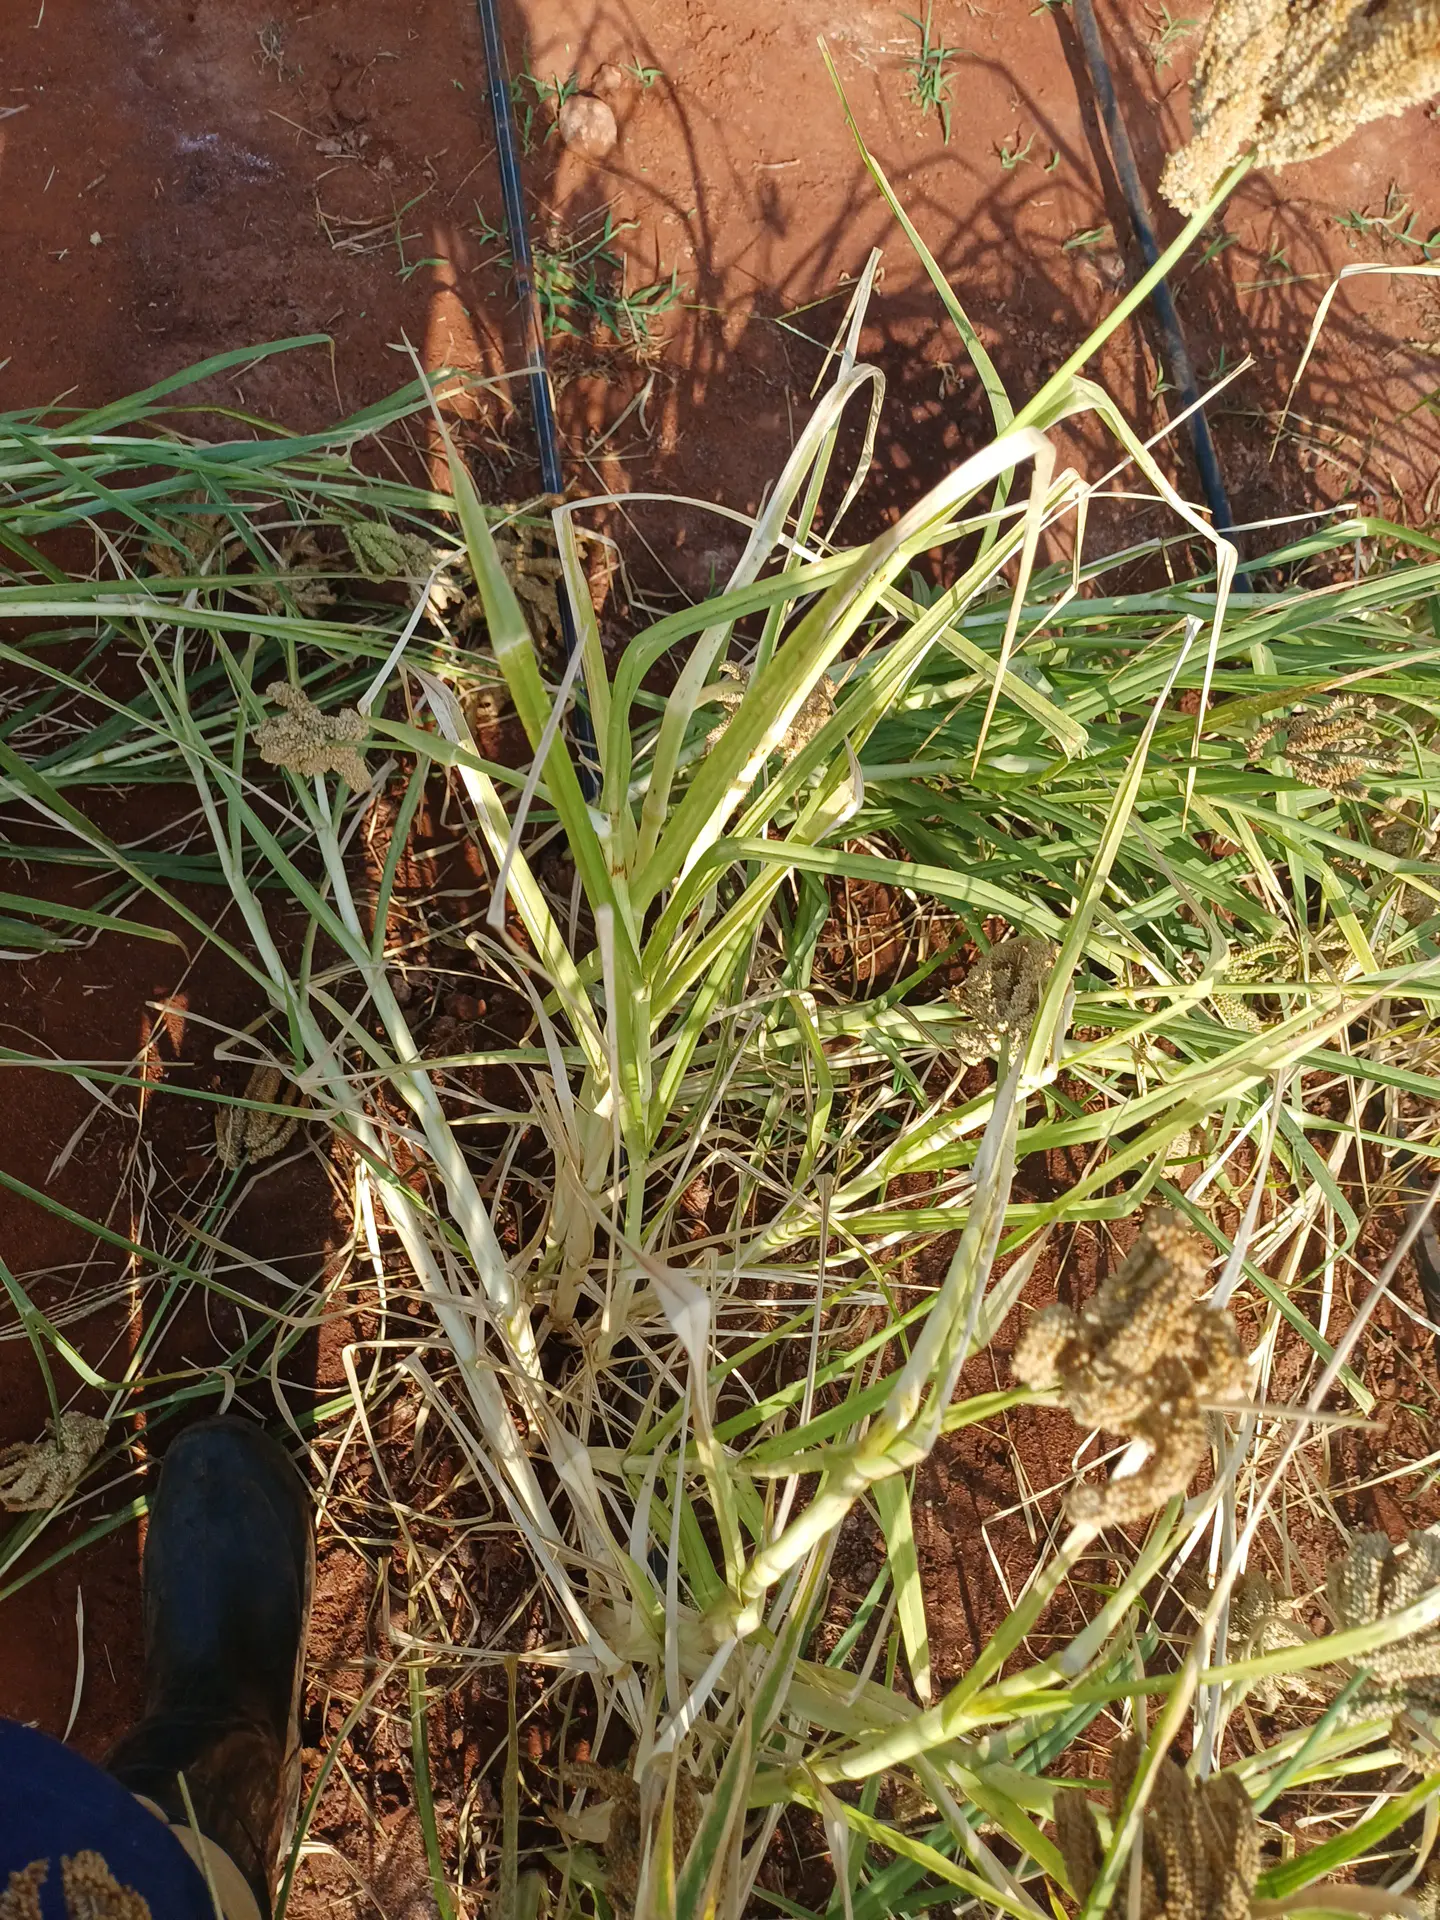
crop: finger millet
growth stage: filling grain
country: Kenya
